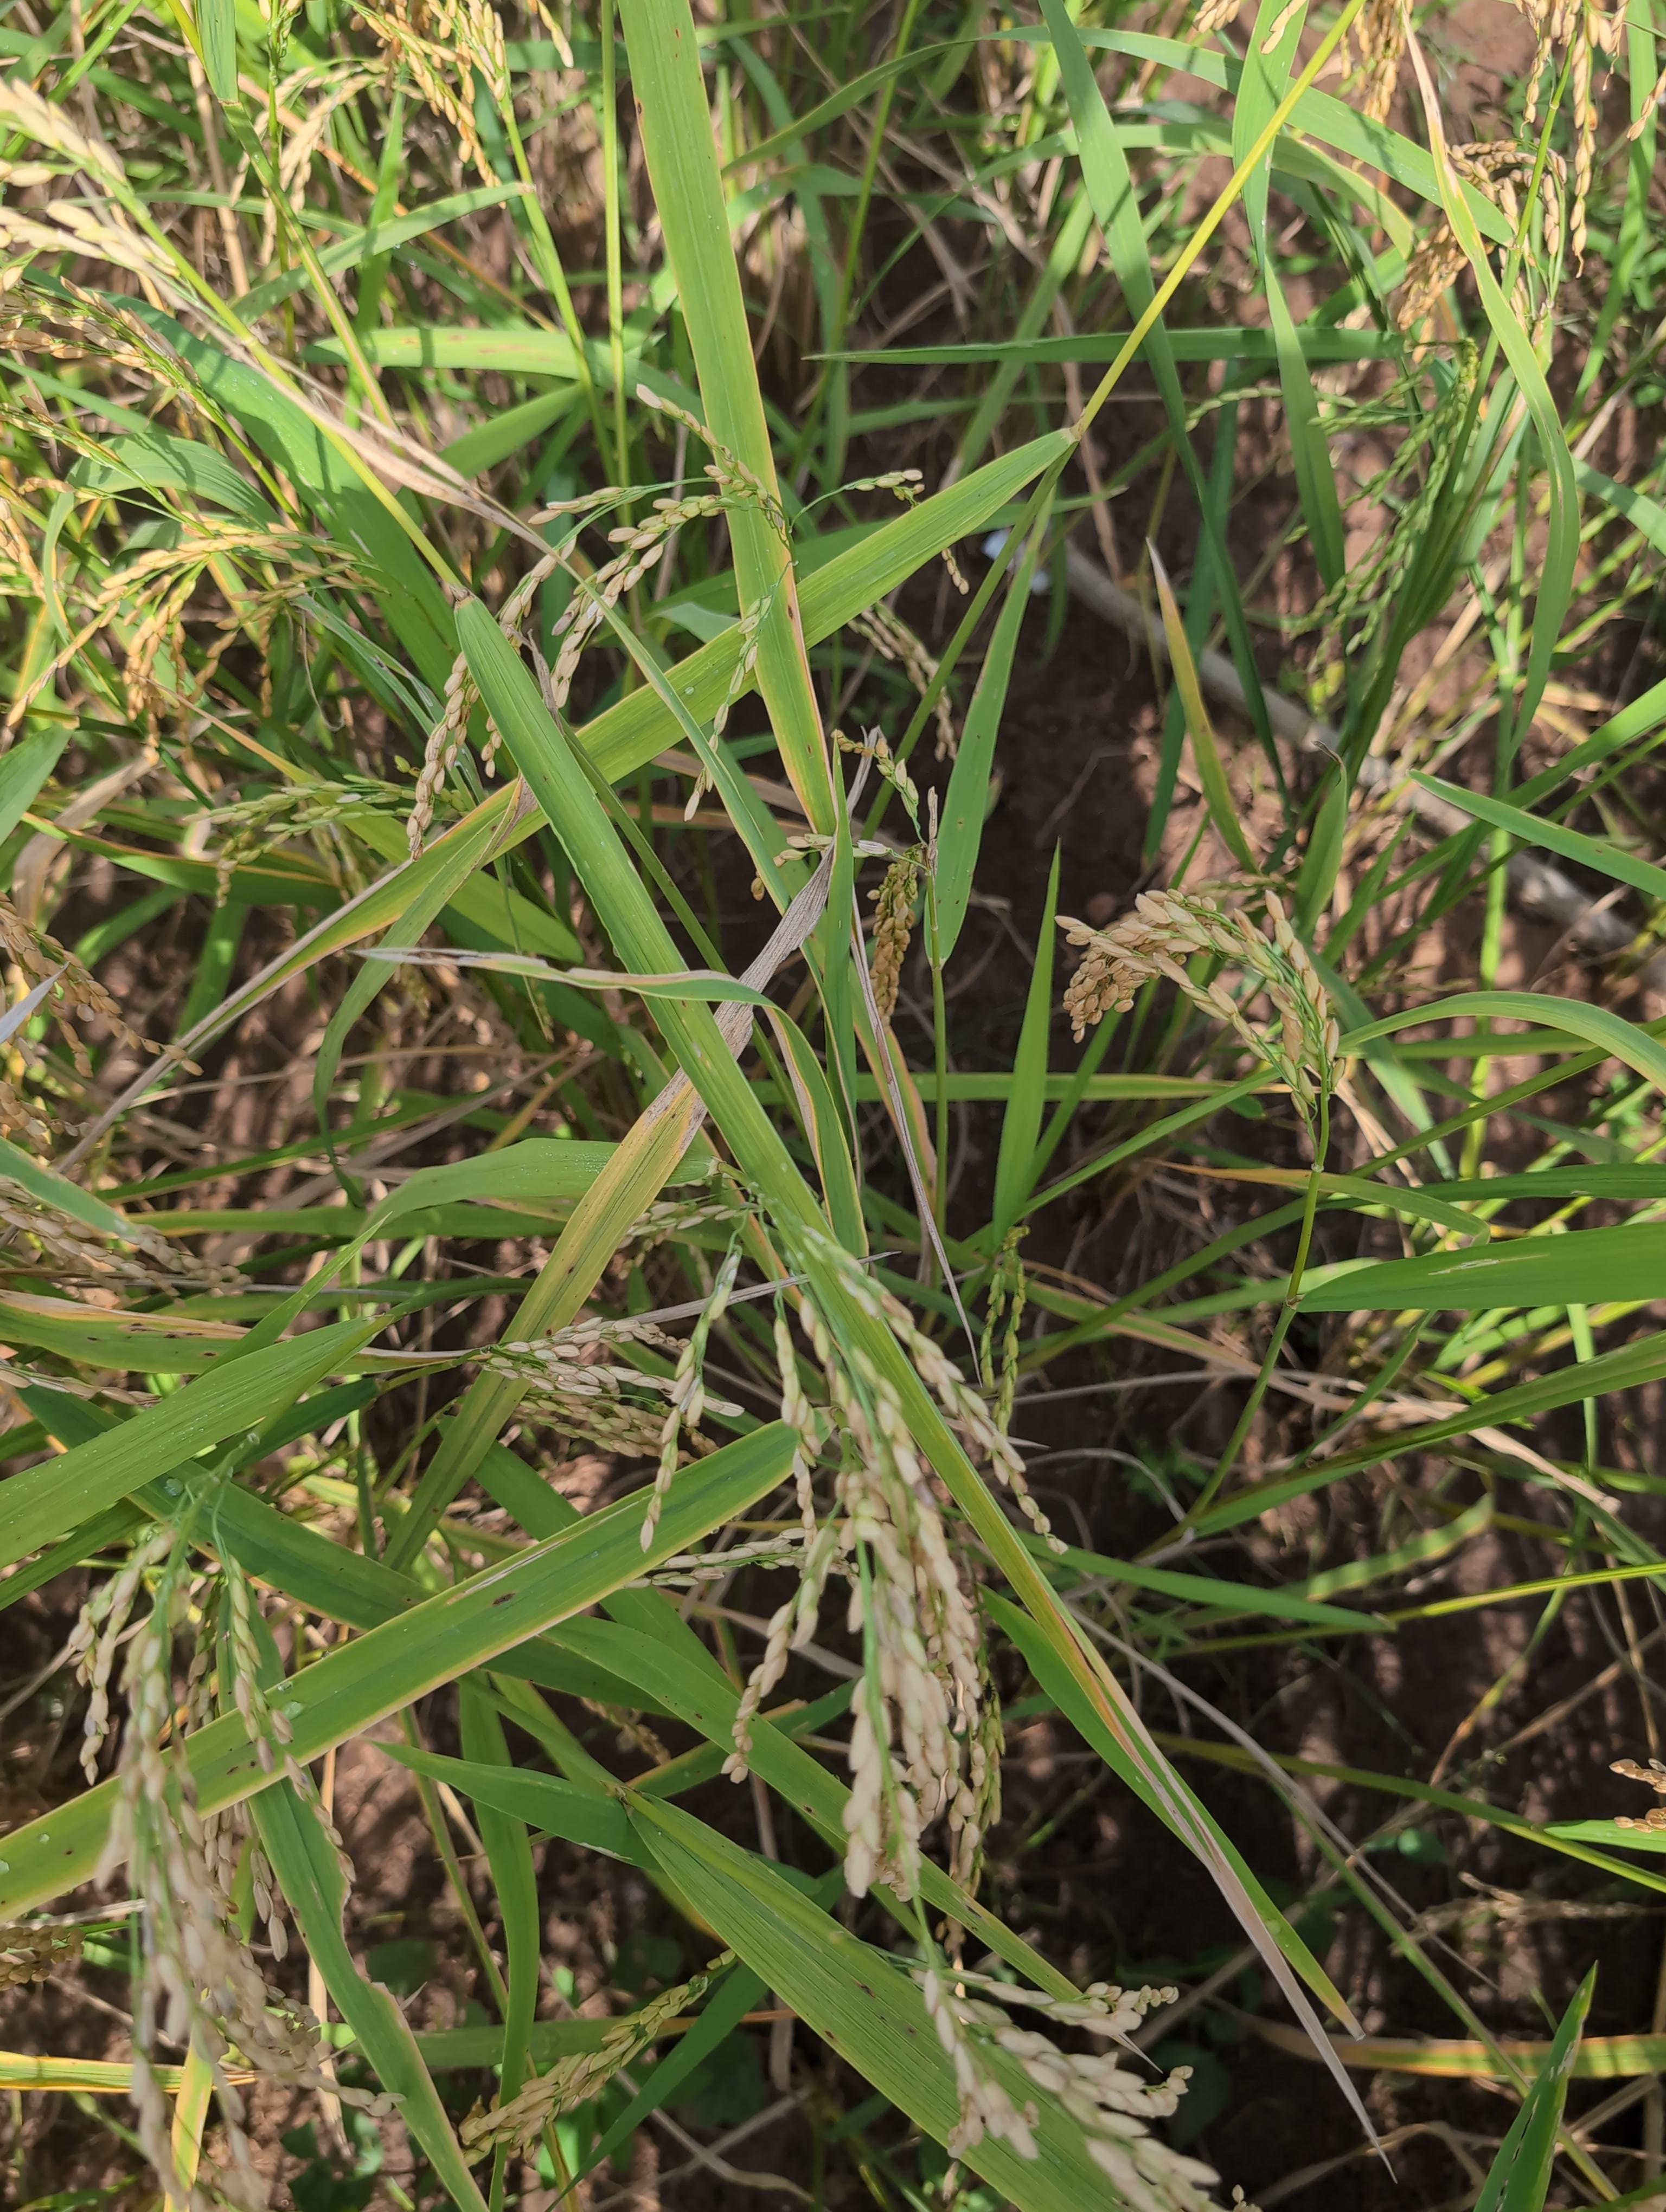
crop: rice
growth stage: ripening
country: Côte d'Ivoire
